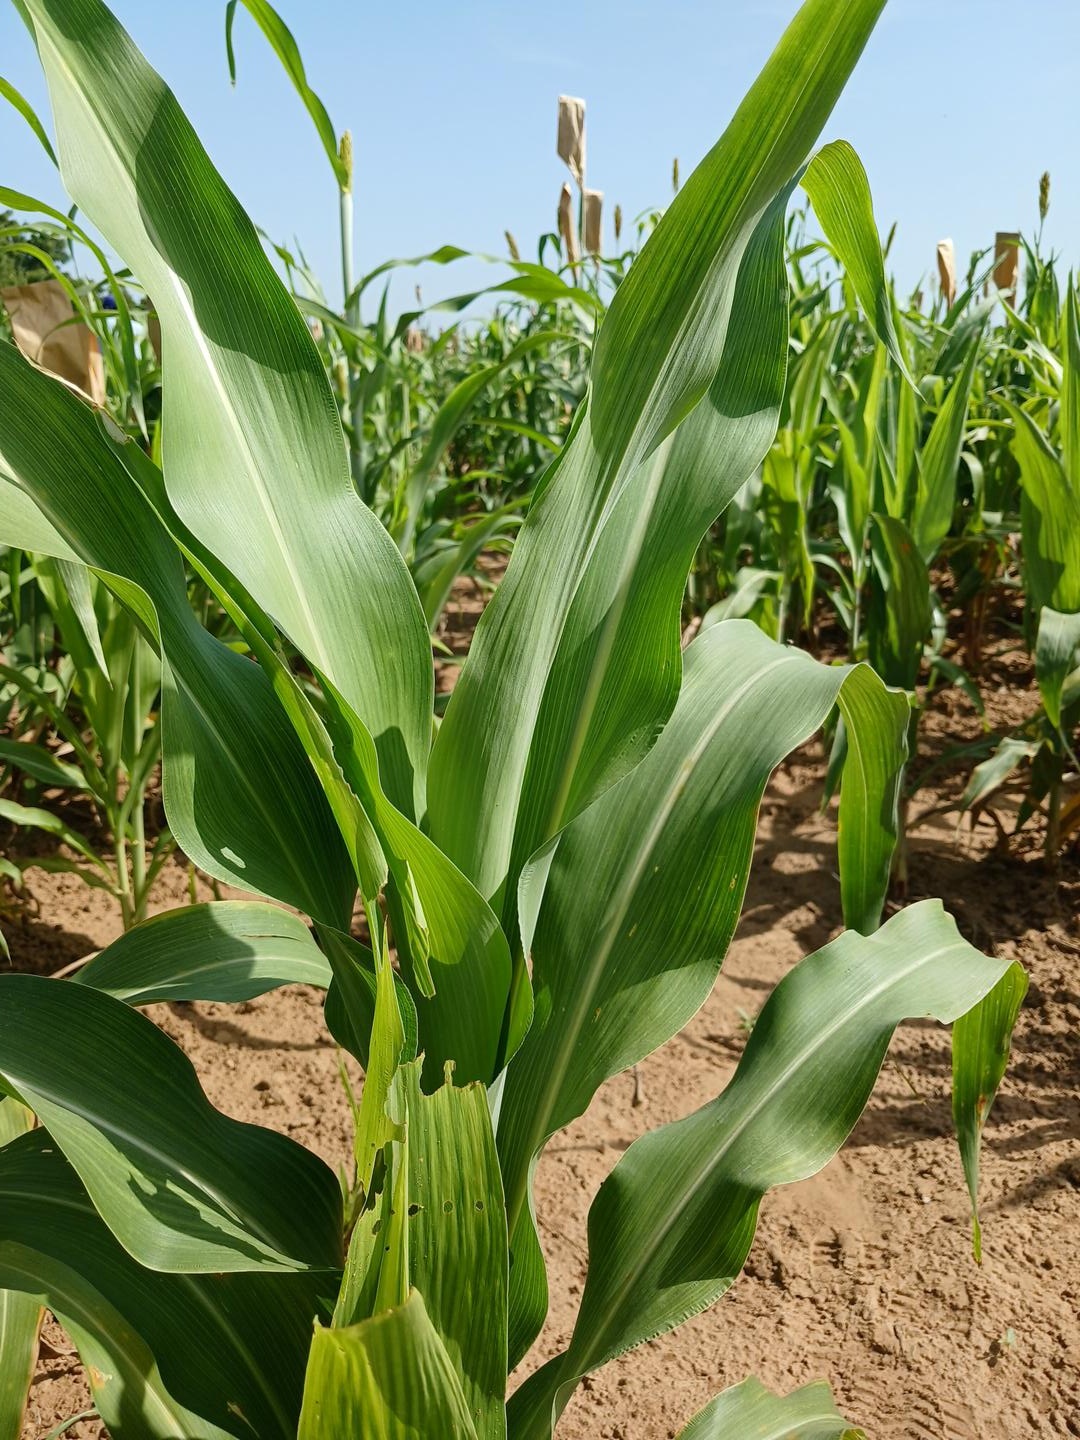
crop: sorghum
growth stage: vegetative
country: Senegal
